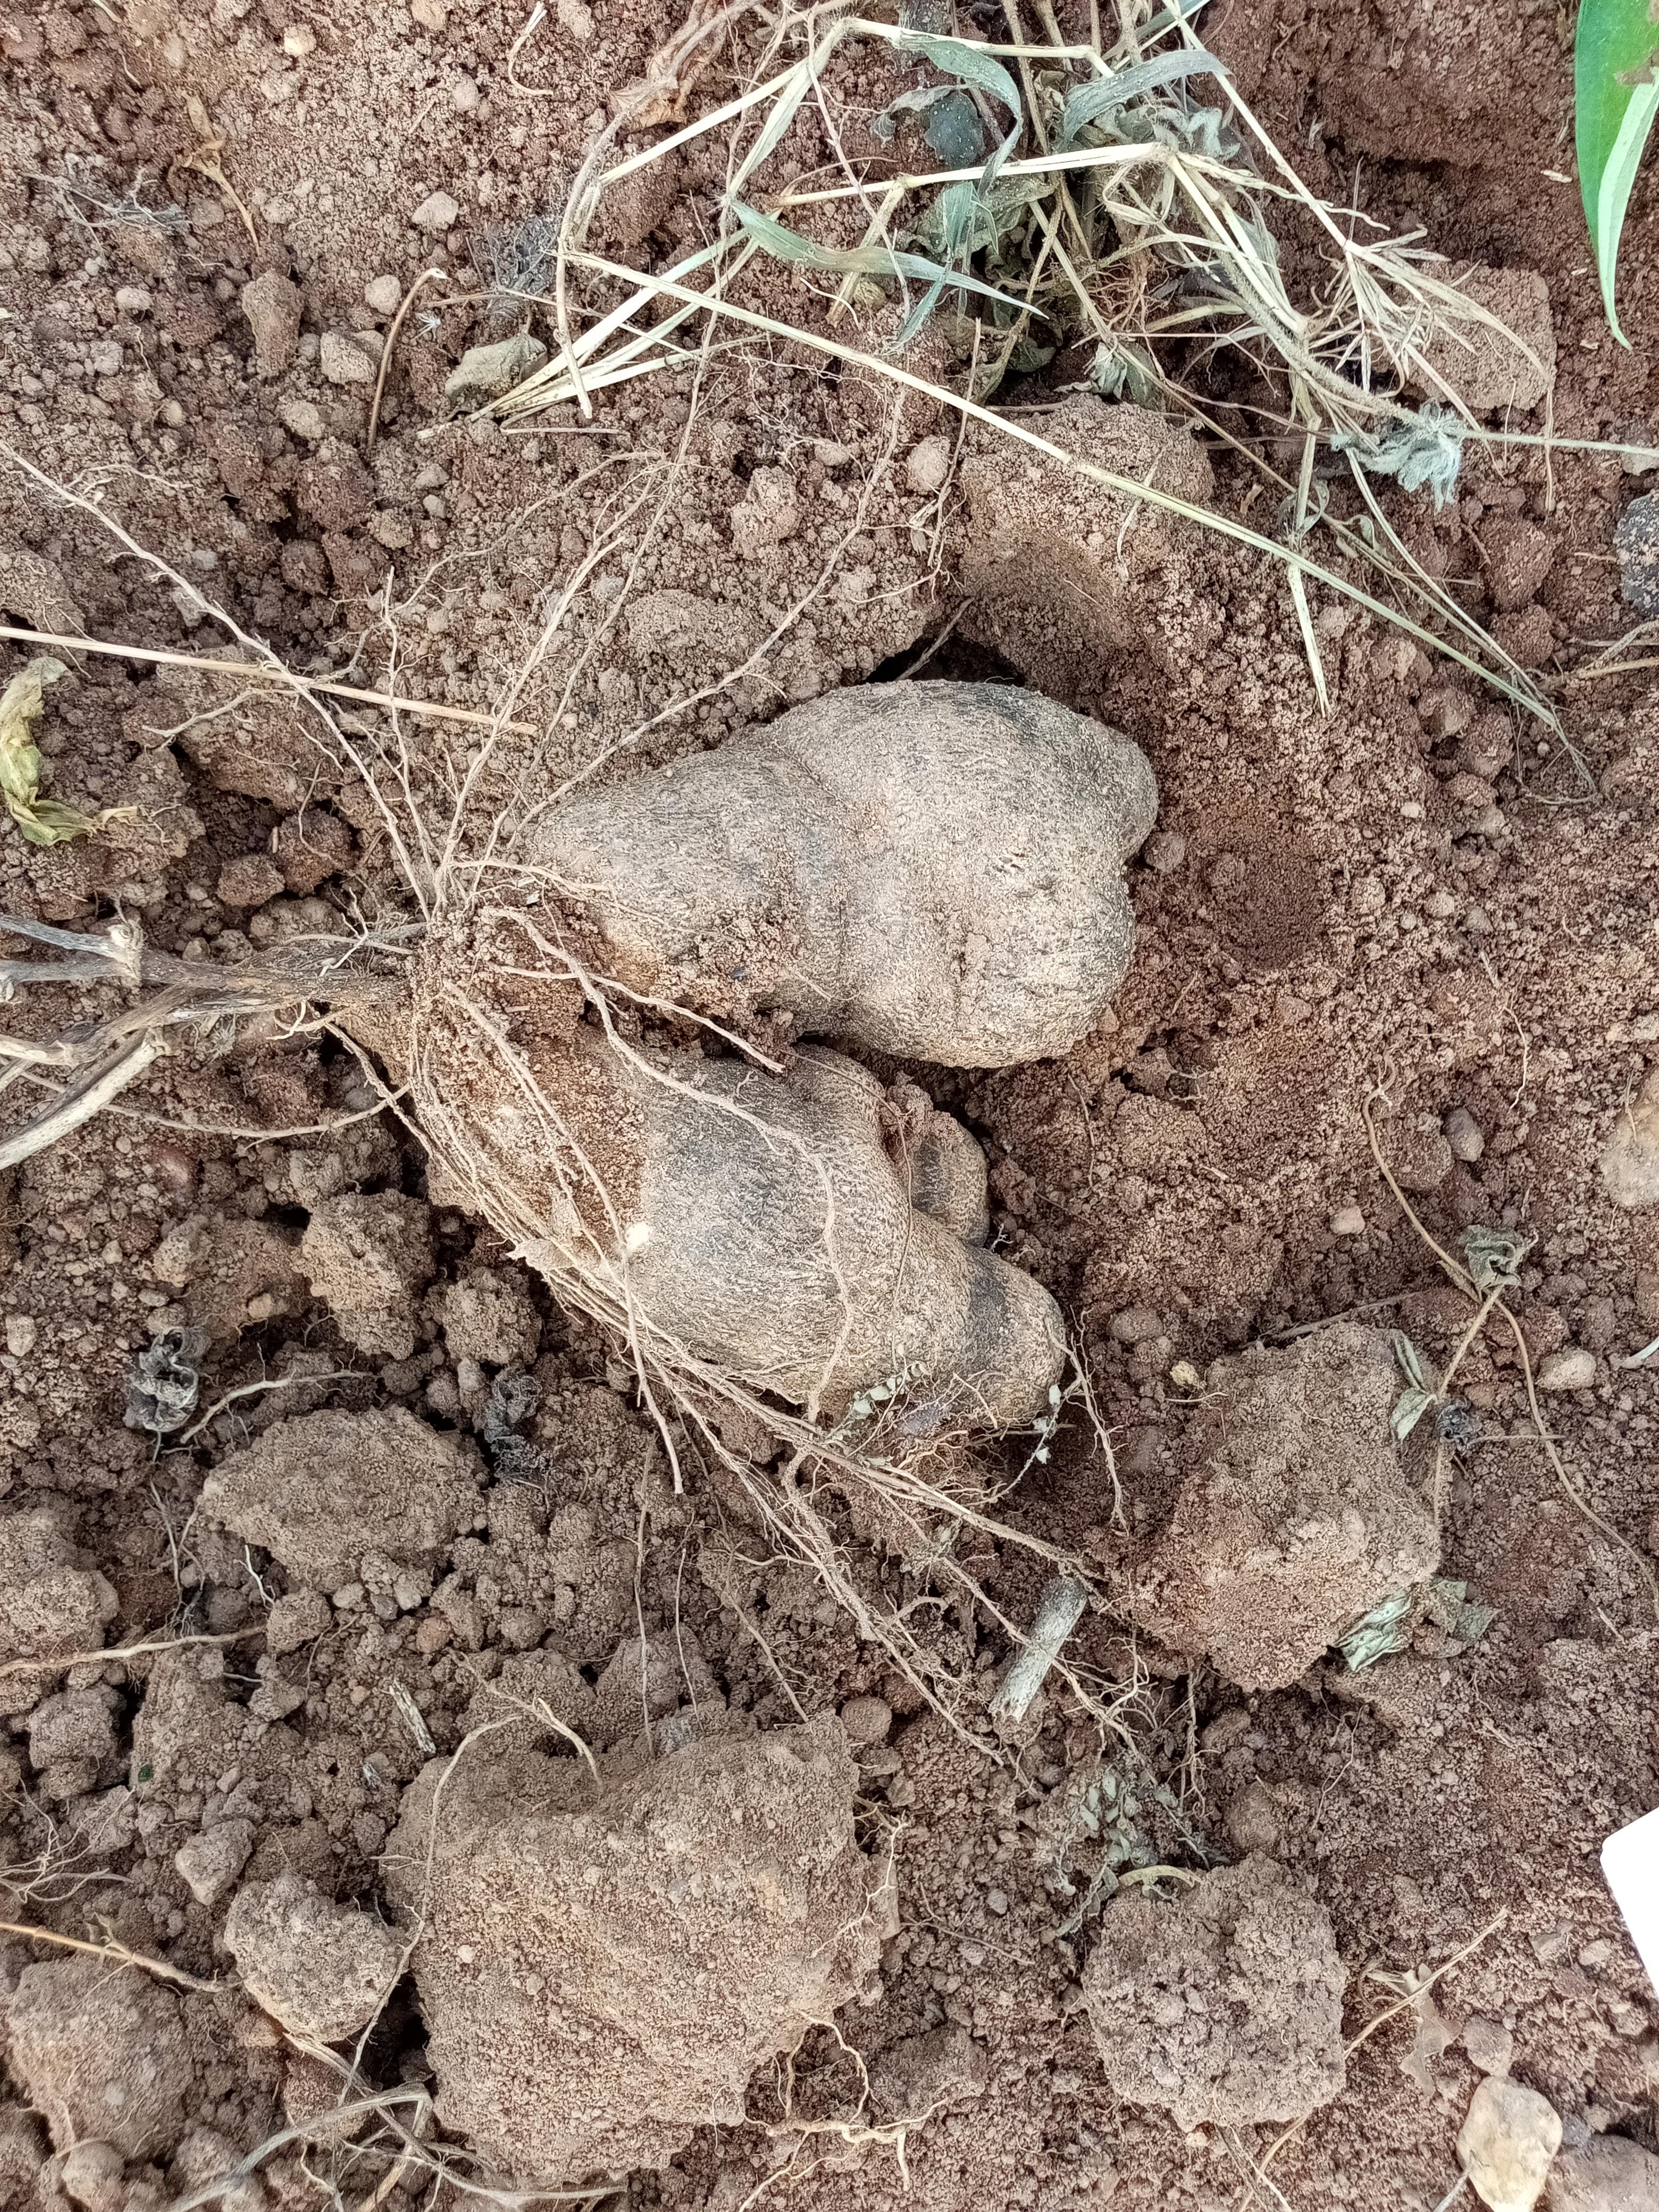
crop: yam
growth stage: harvest
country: Nigeria
